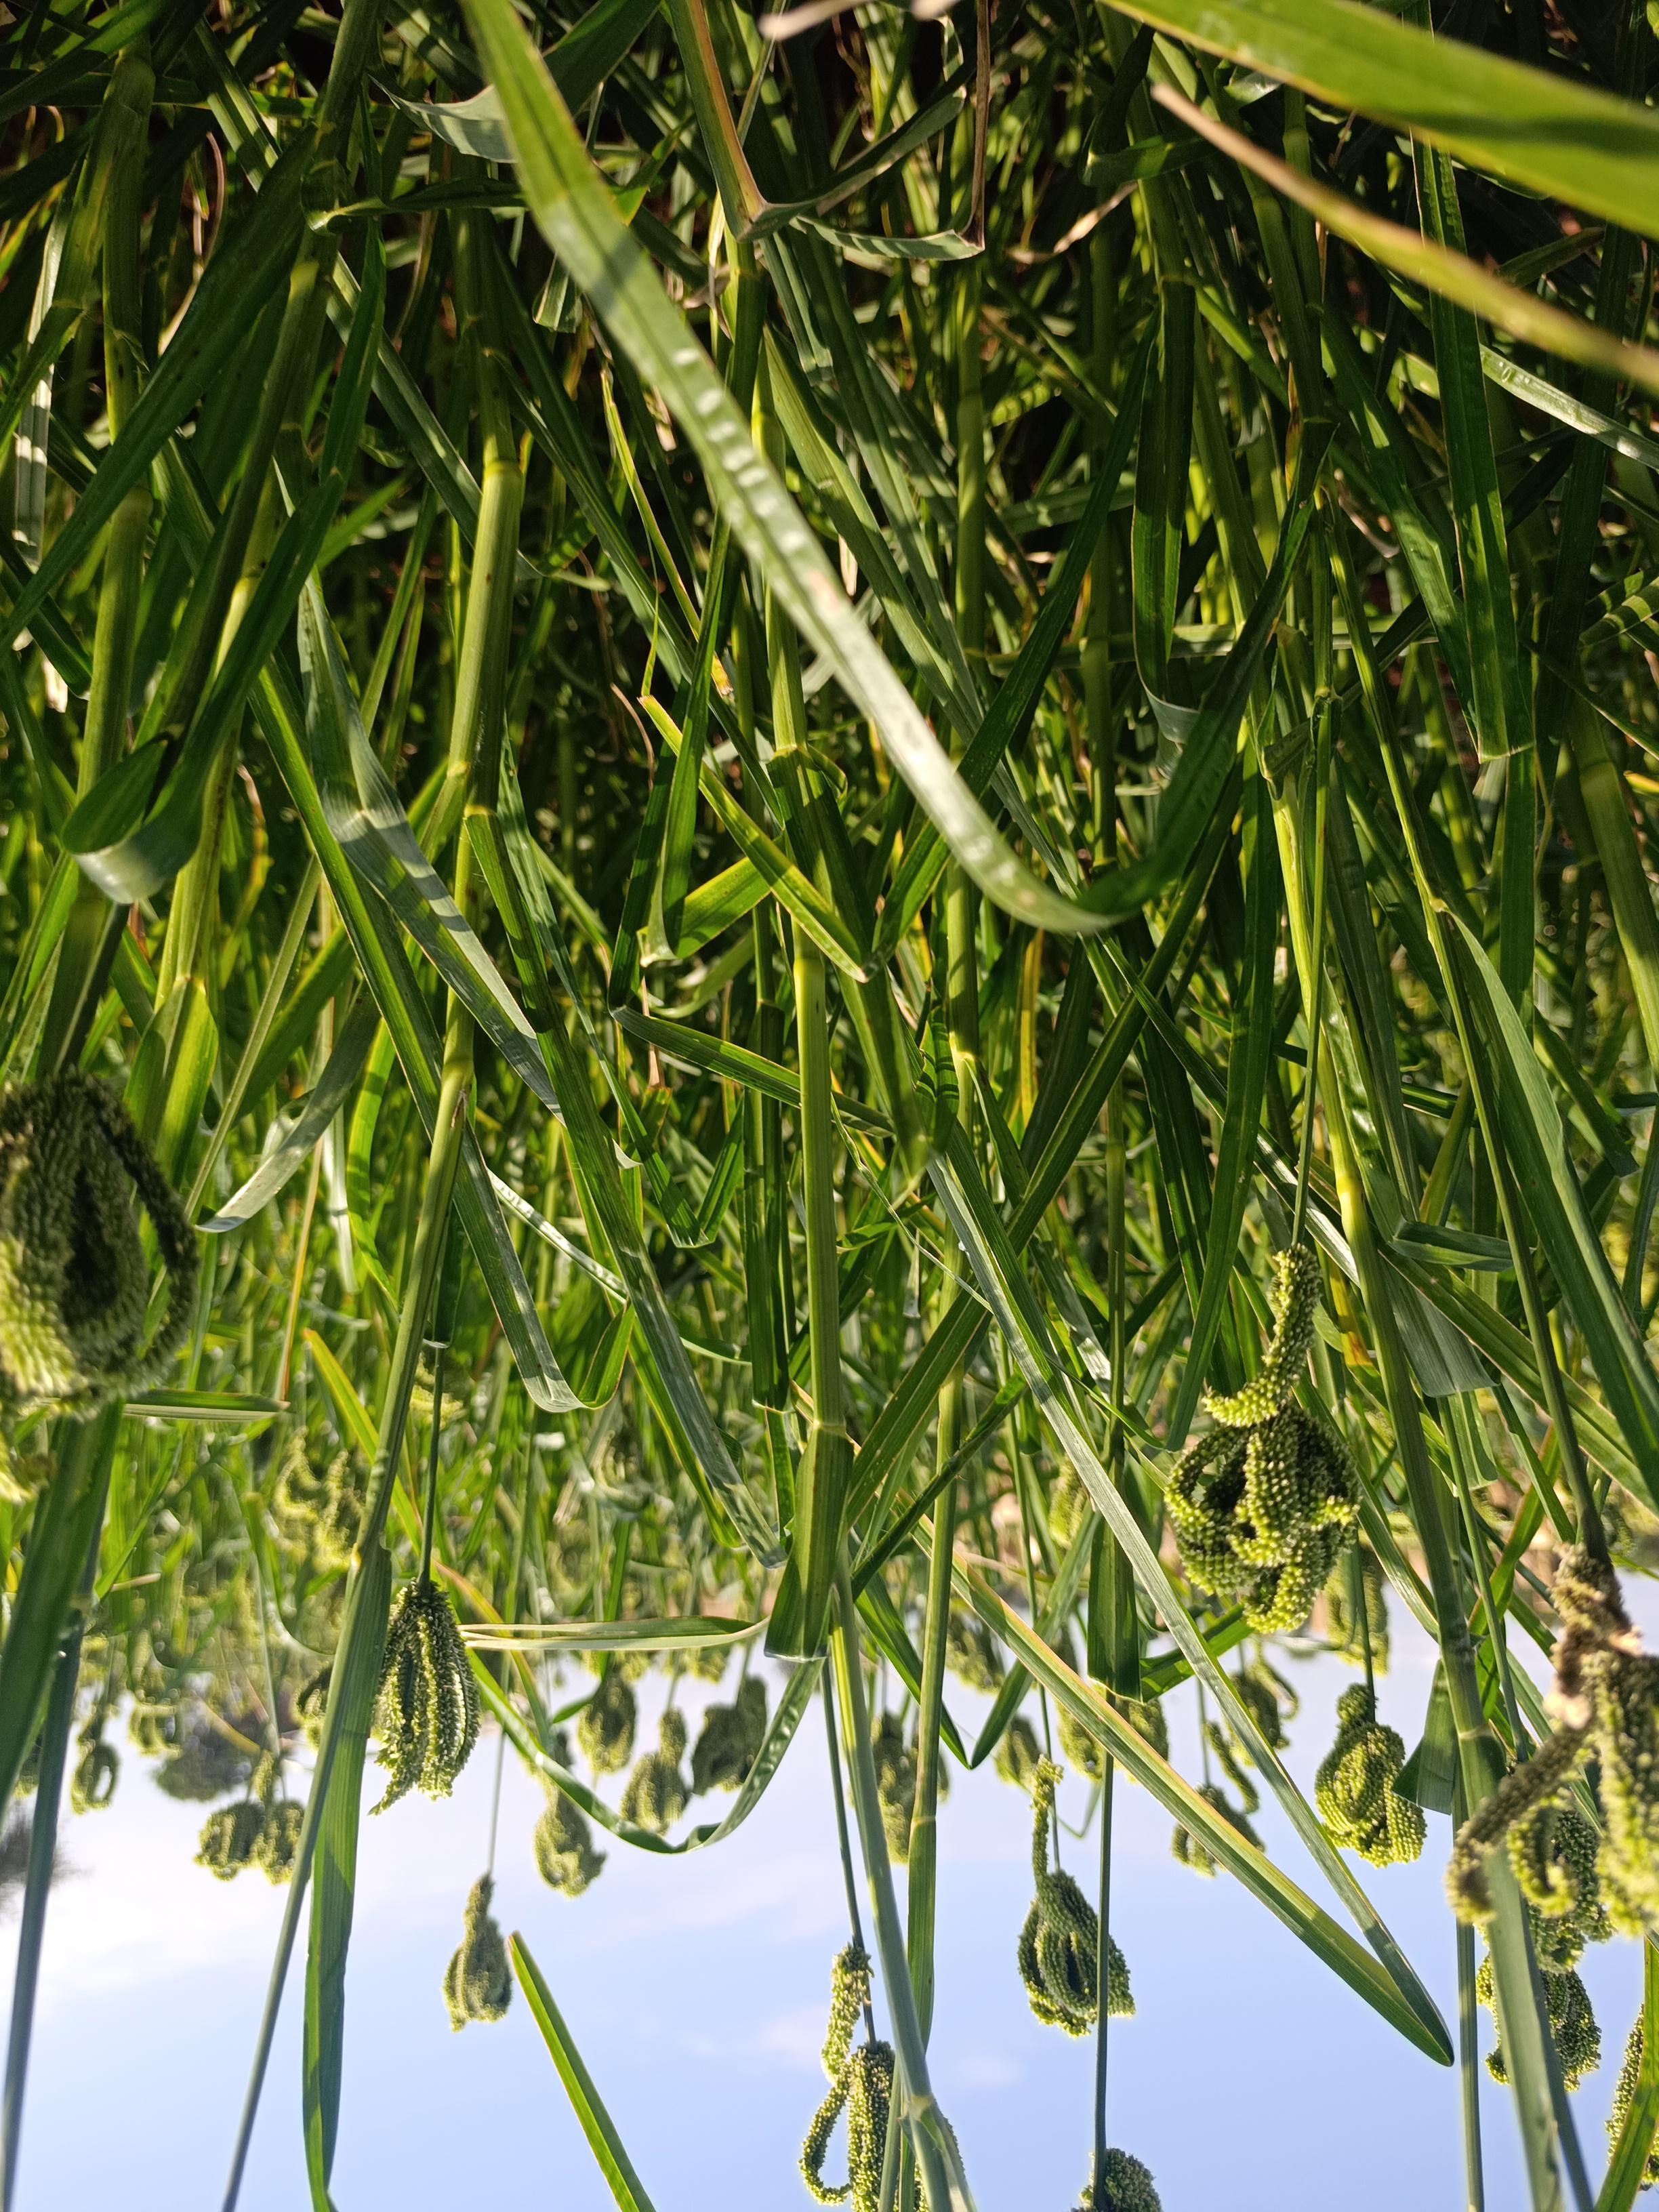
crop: finger millet
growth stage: filling grain
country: Kenya
